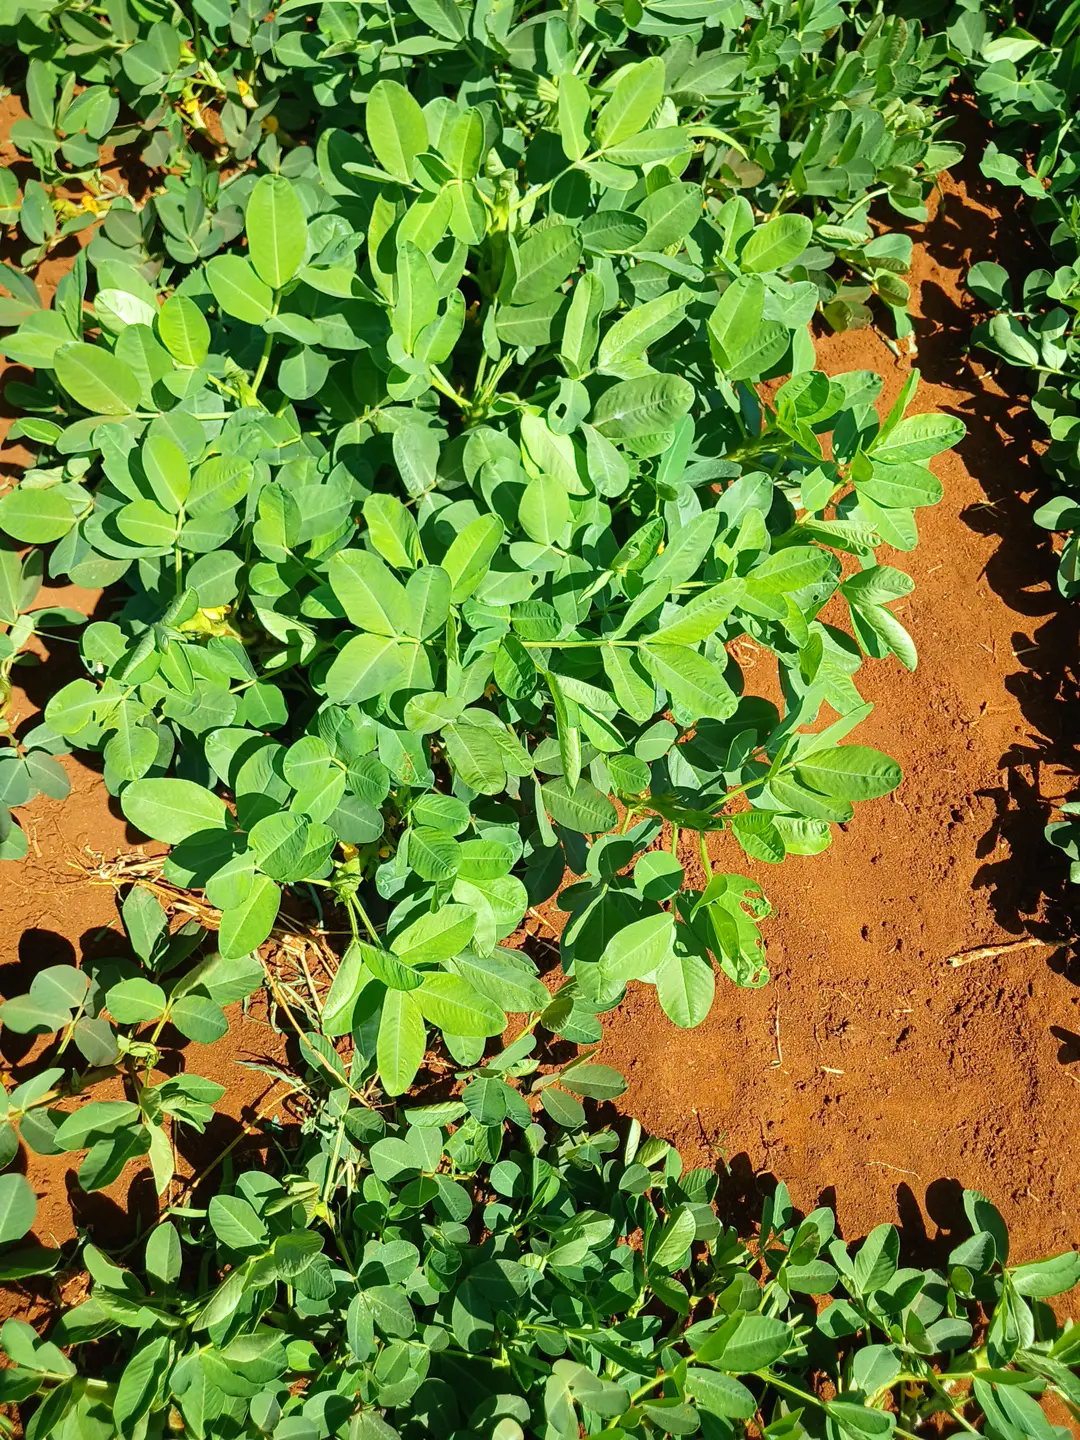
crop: groundnut
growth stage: flowering
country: Kenya
